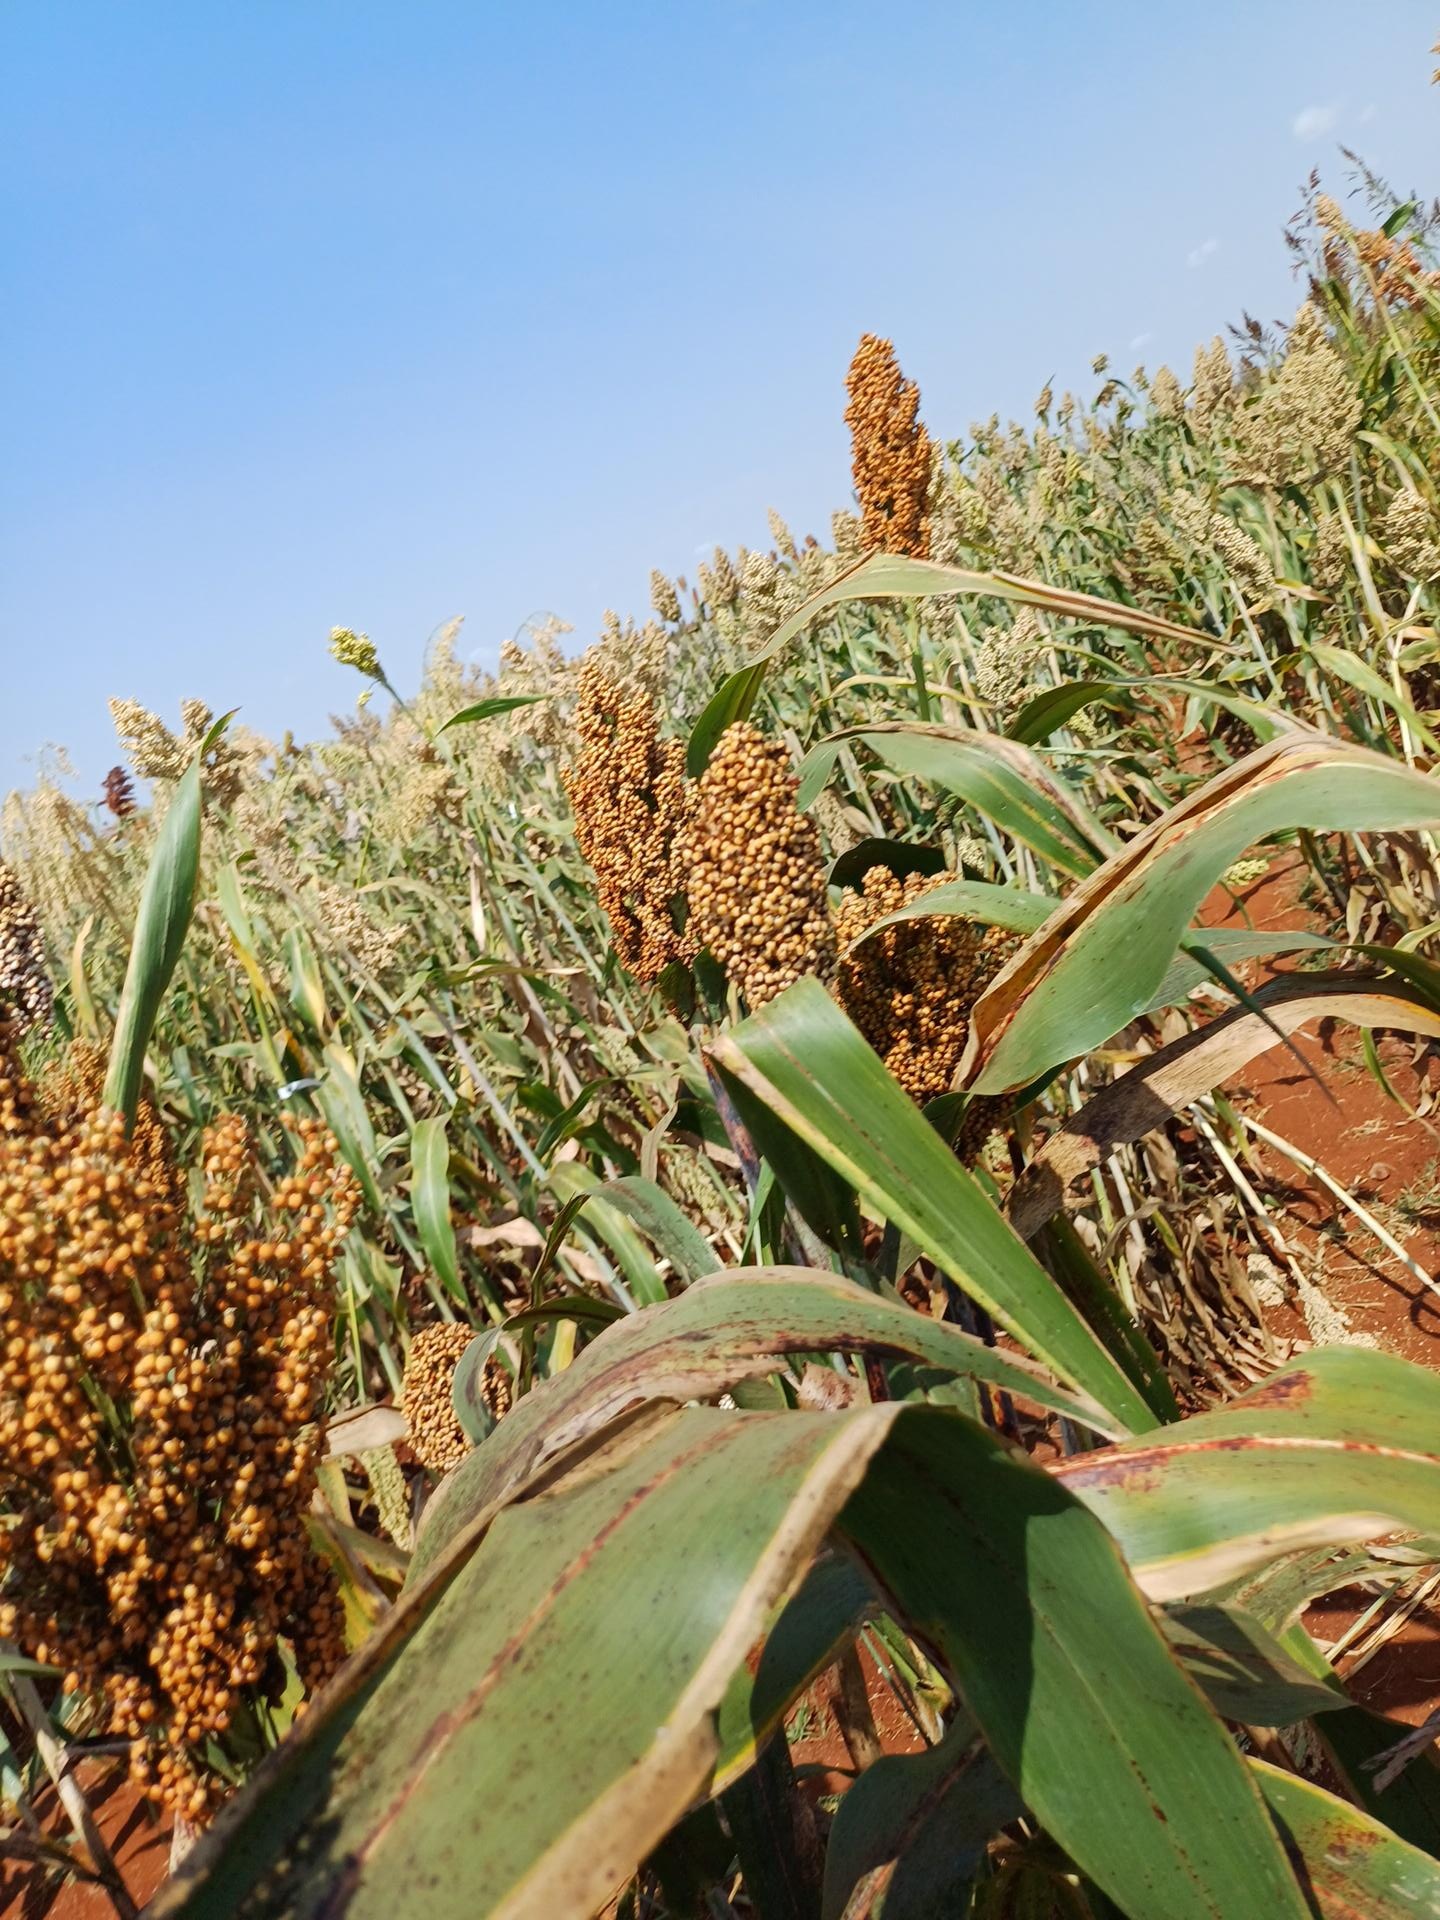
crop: sorghum
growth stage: maturity
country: Kenya
